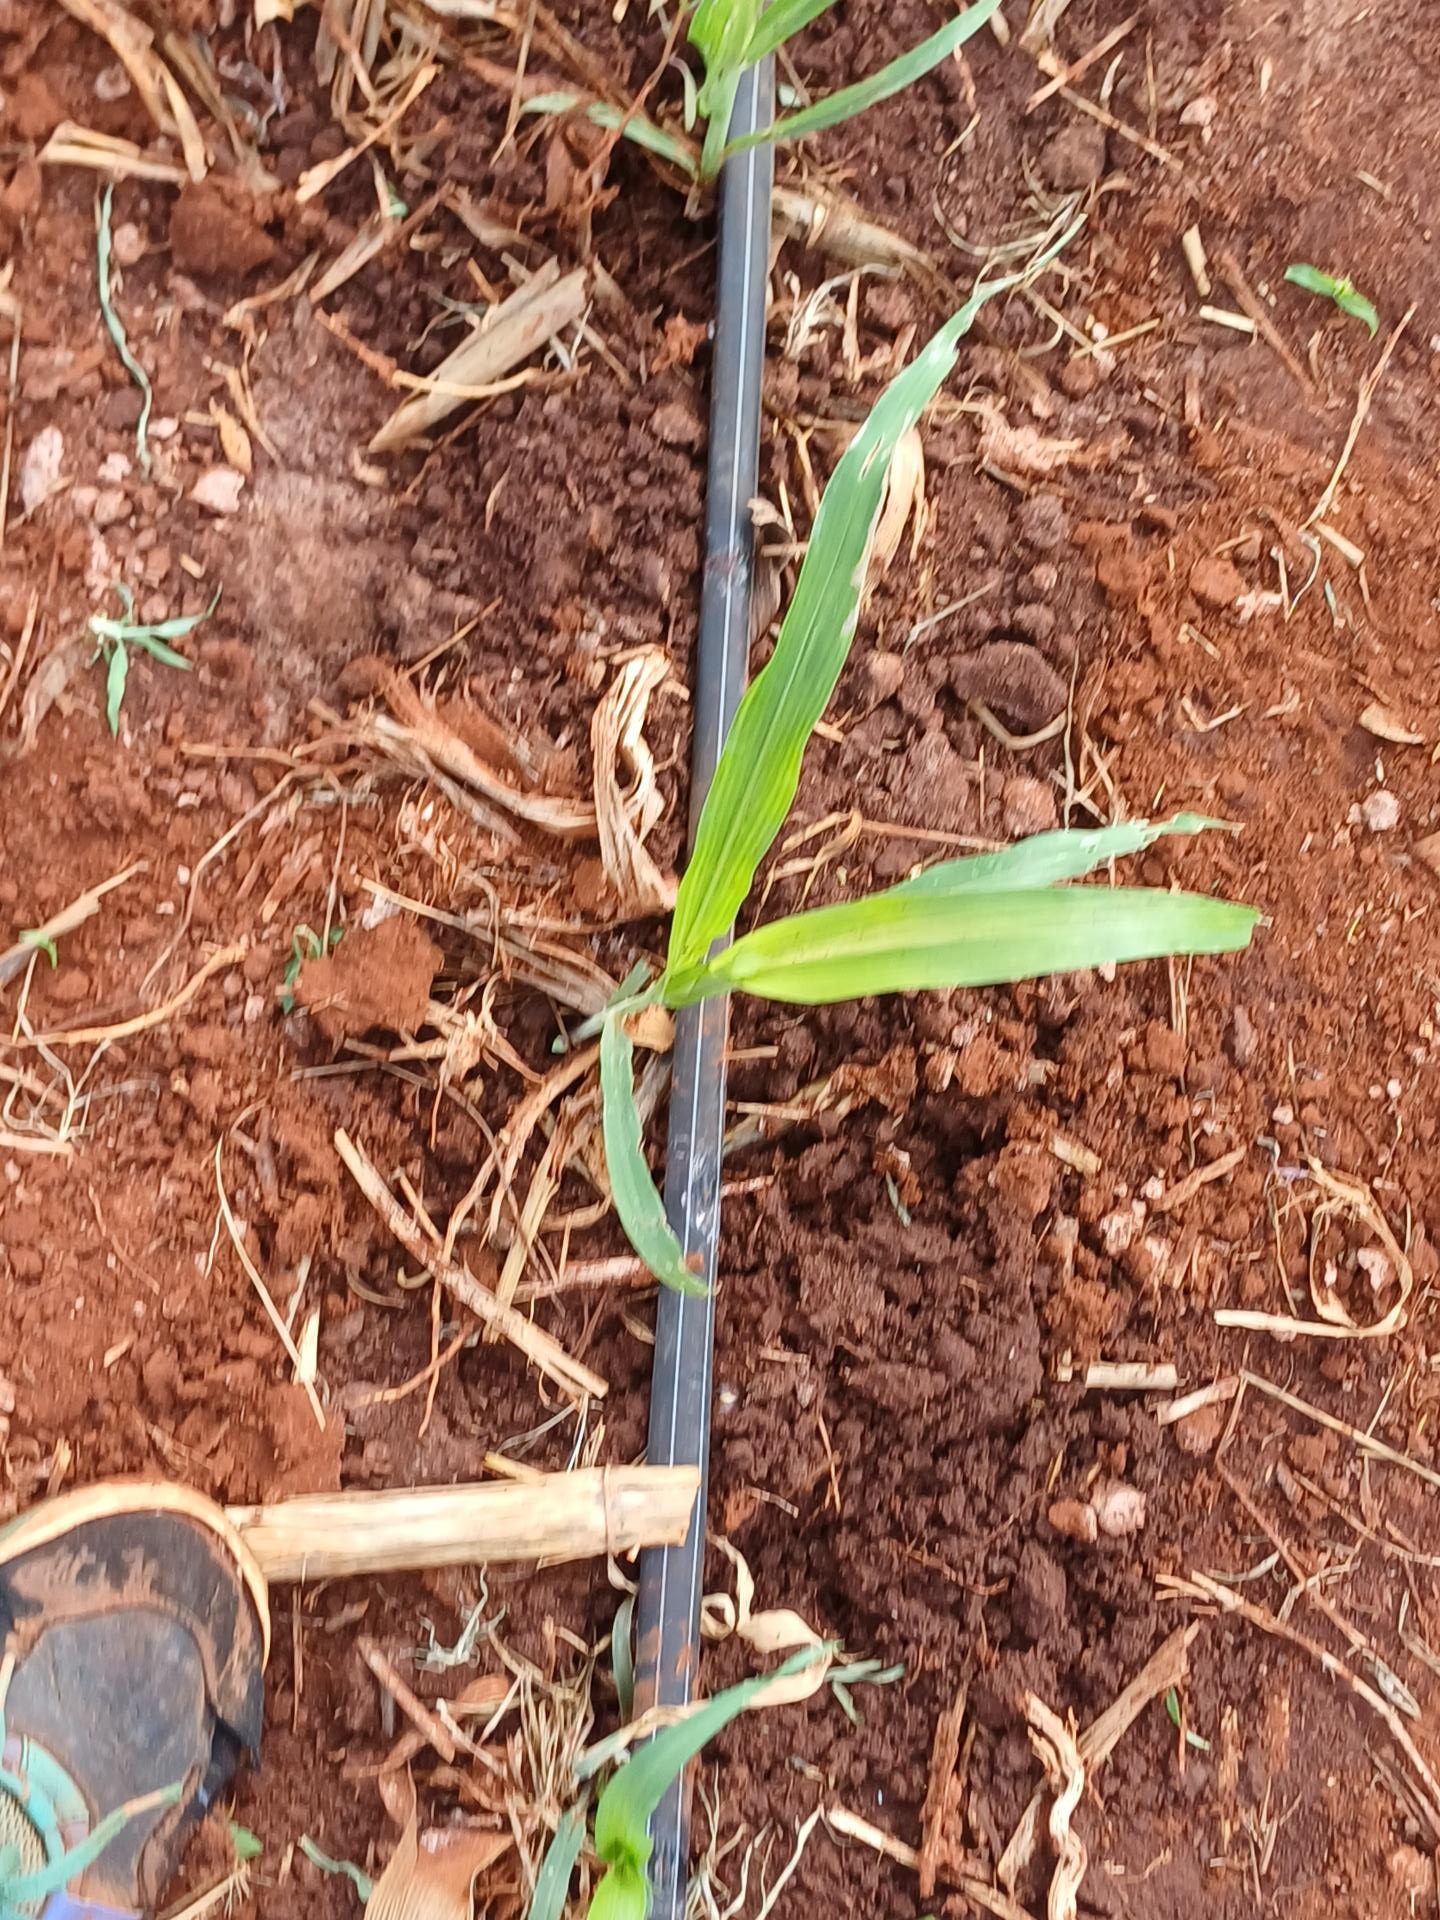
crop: sorghum
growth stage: vegetative
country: Kenya
